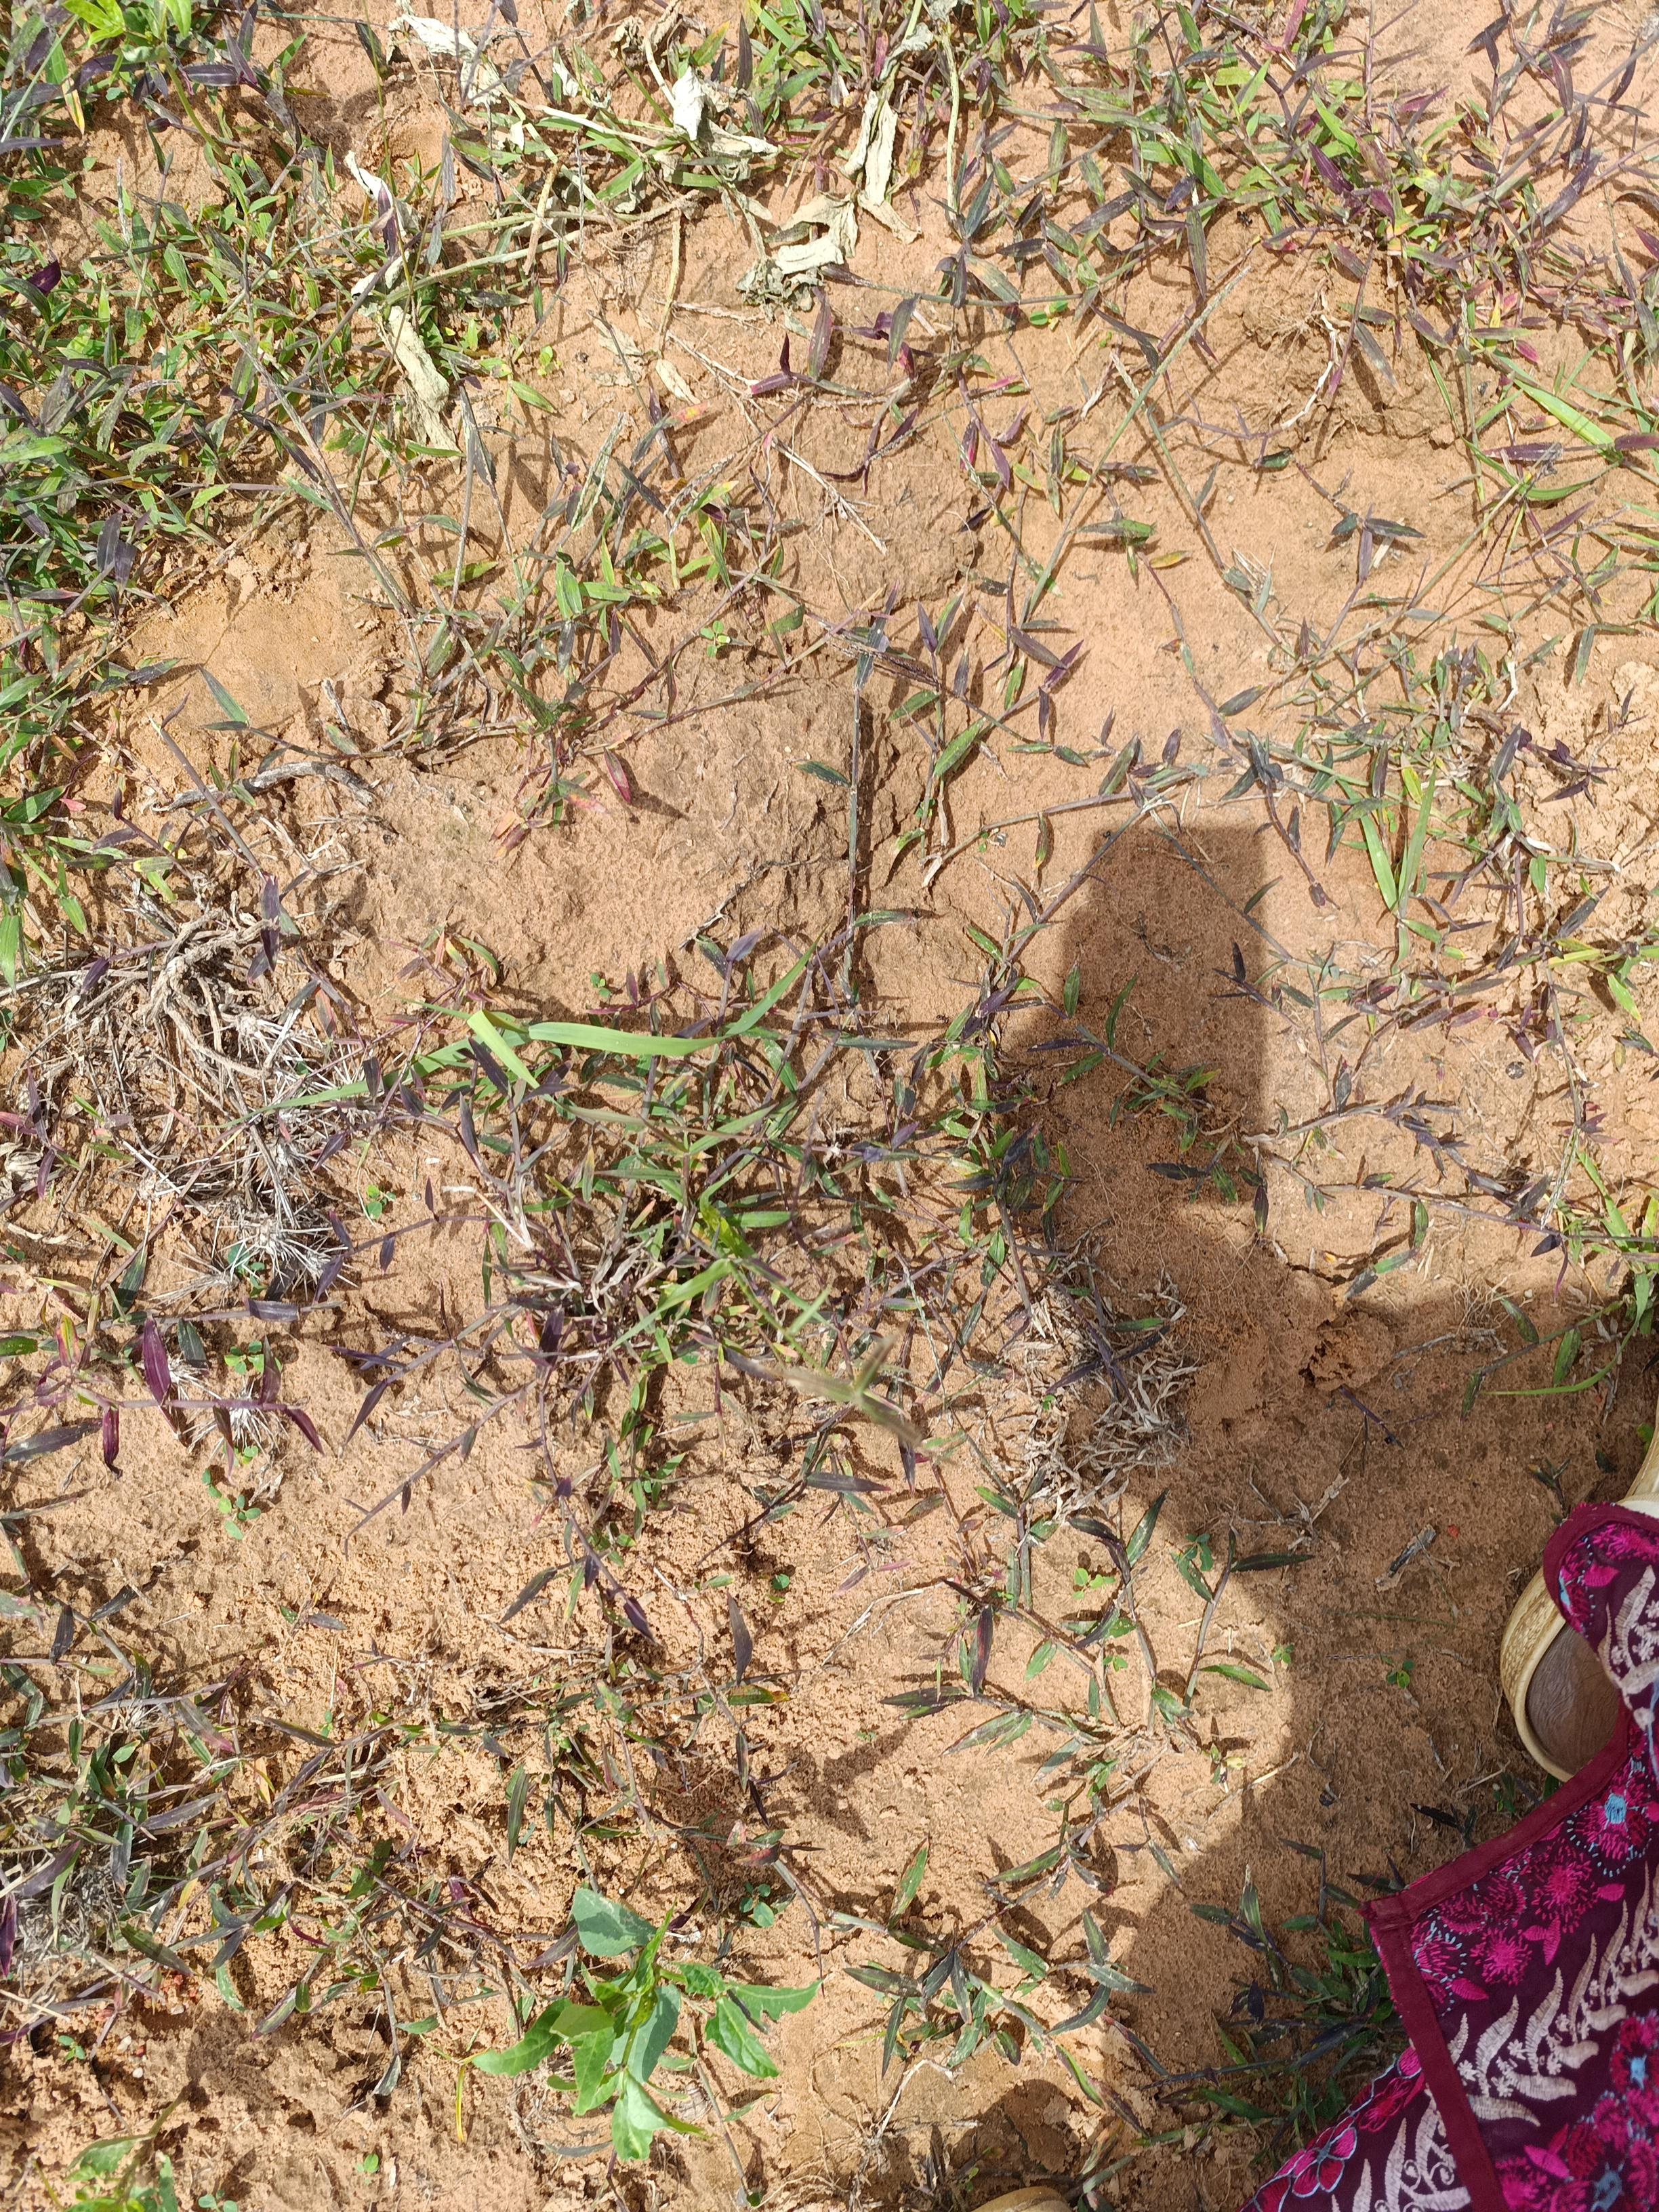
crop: cowpea
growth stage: emergence
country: Nigeria
